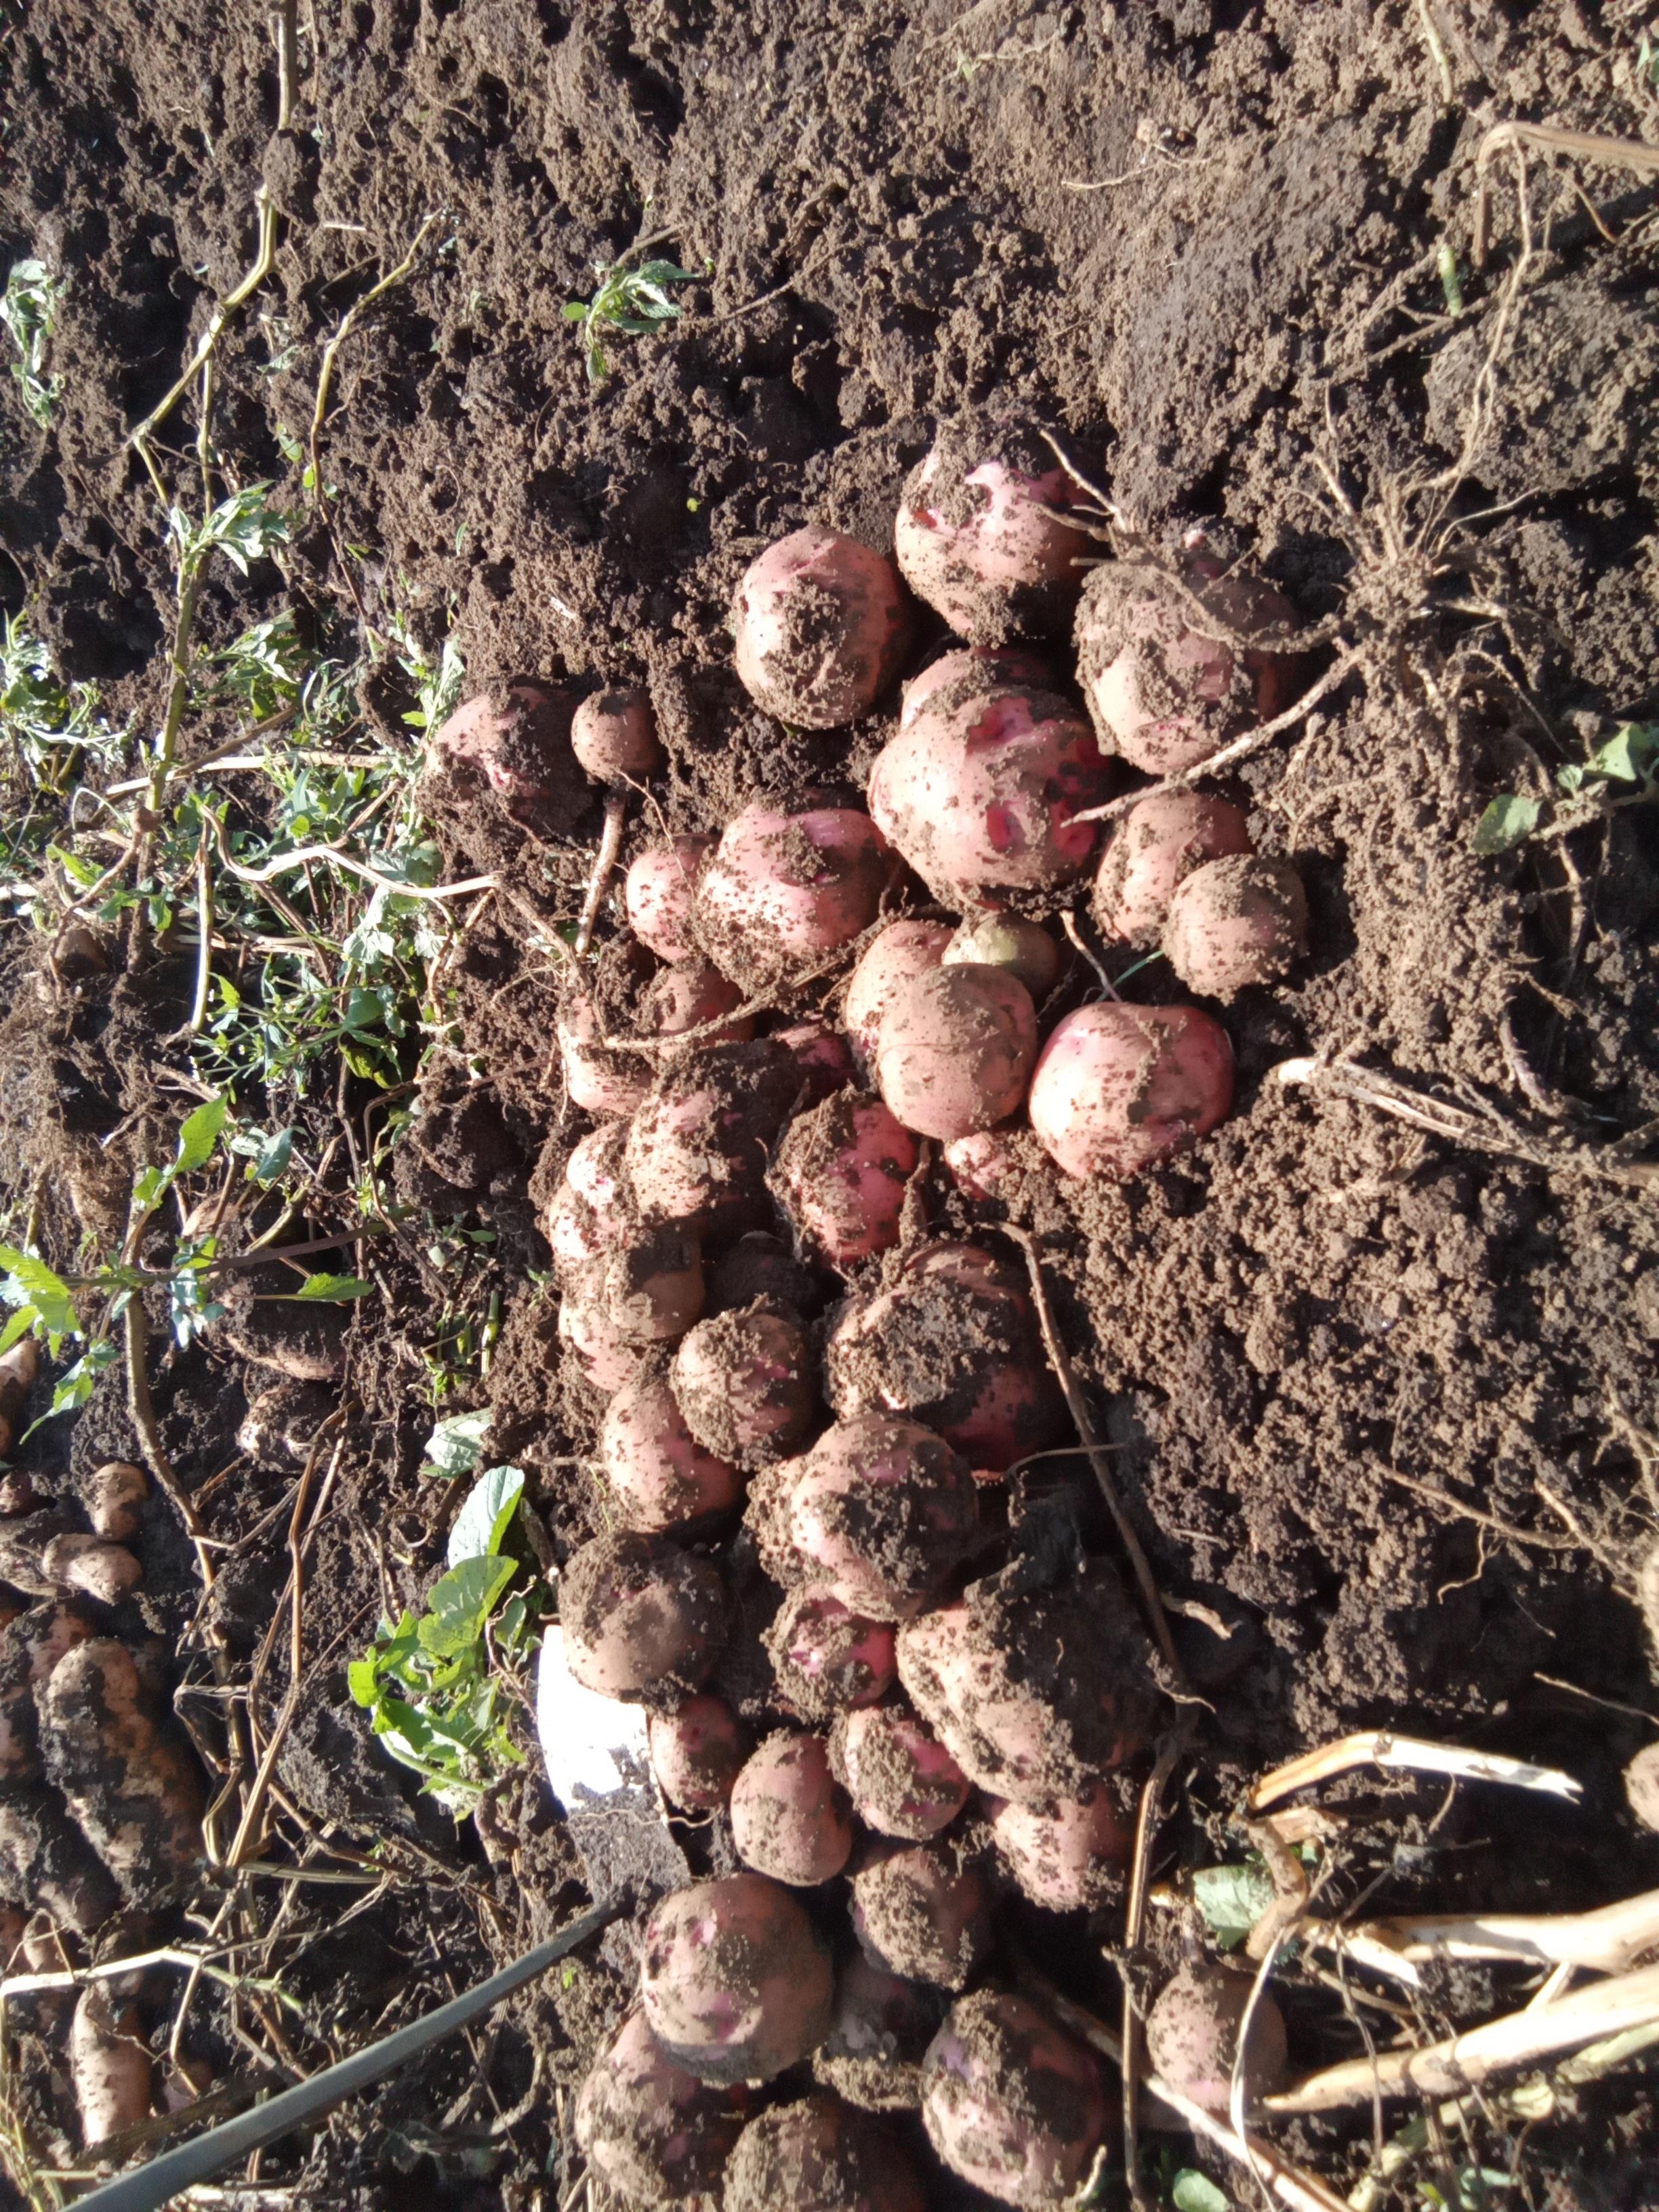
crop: potato
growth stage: harvest
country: Kenya
